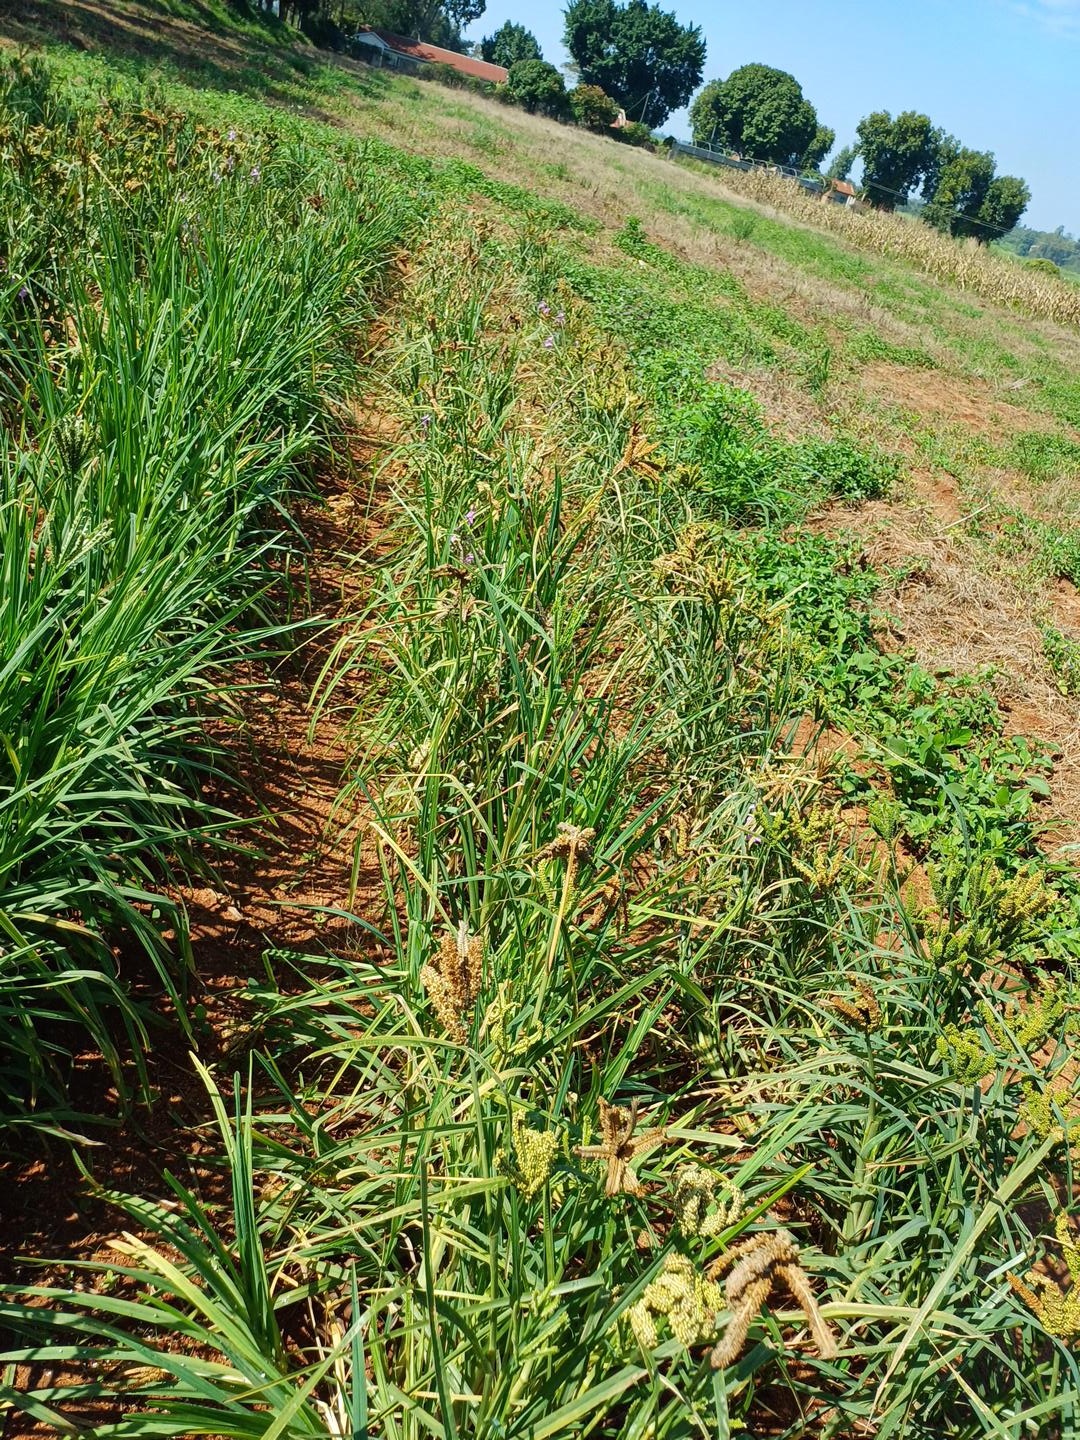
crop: finger millet
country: Kenya
